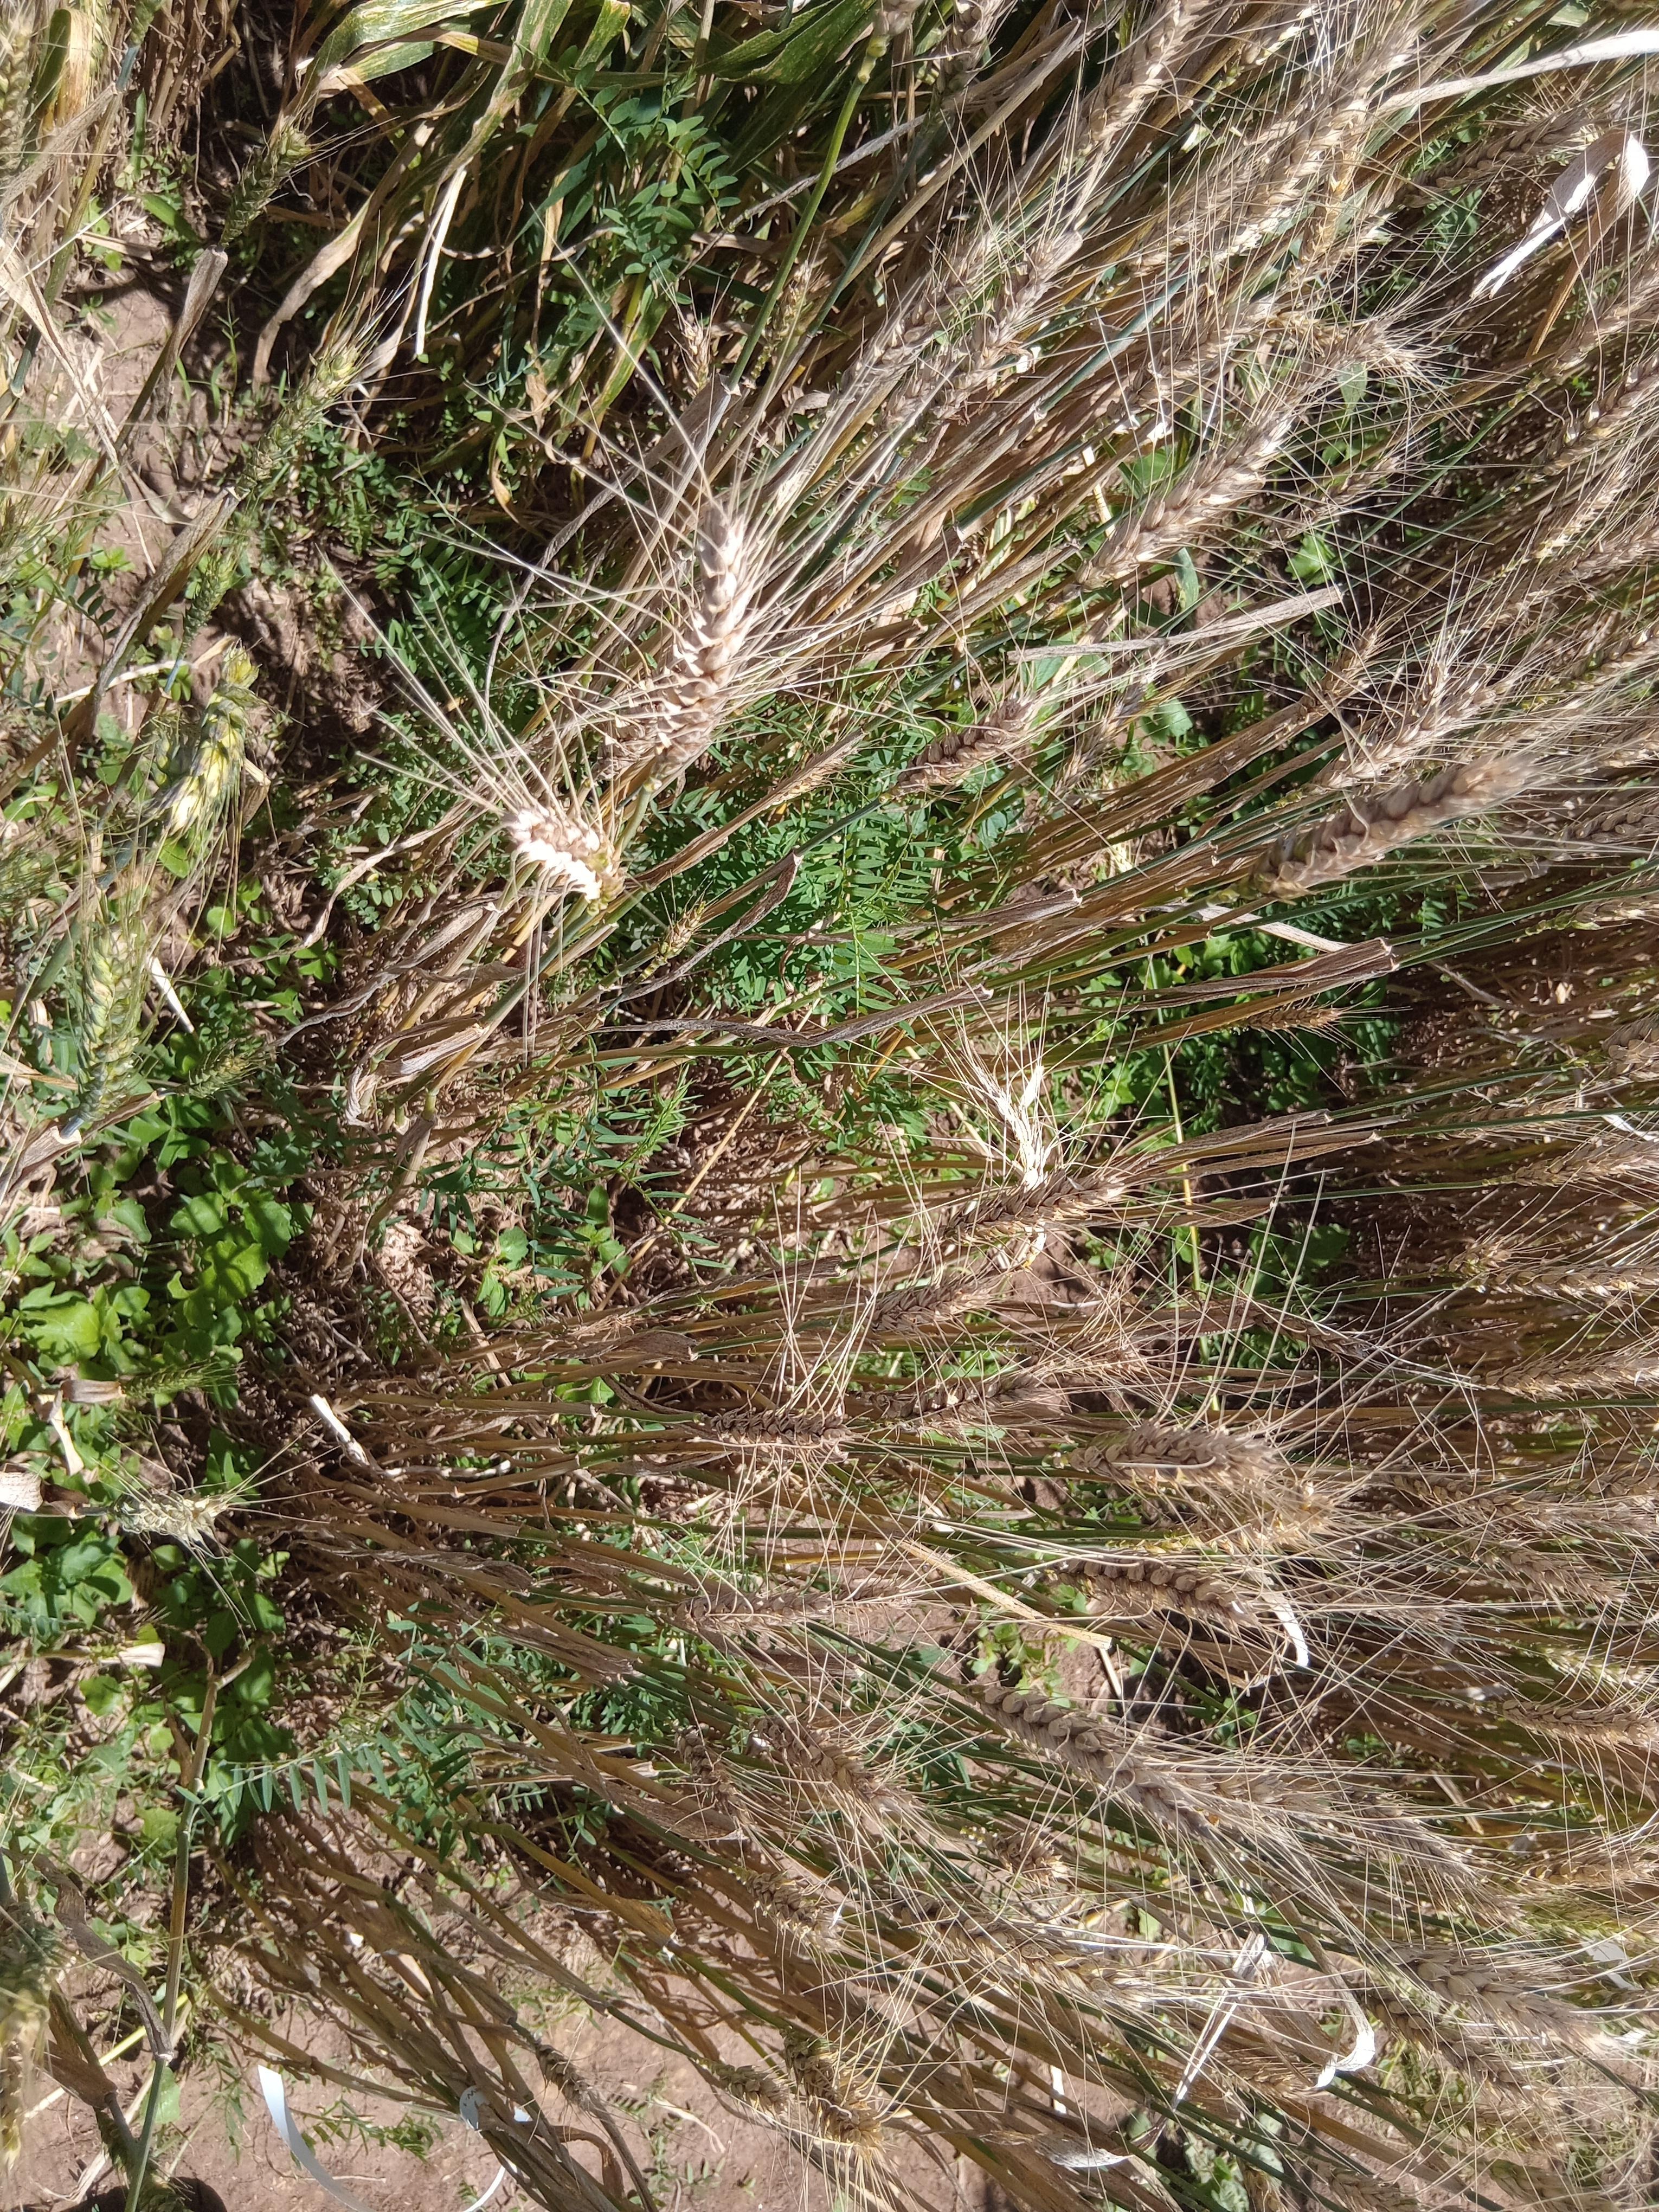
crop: wheat
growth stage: maturity
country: Kenya
